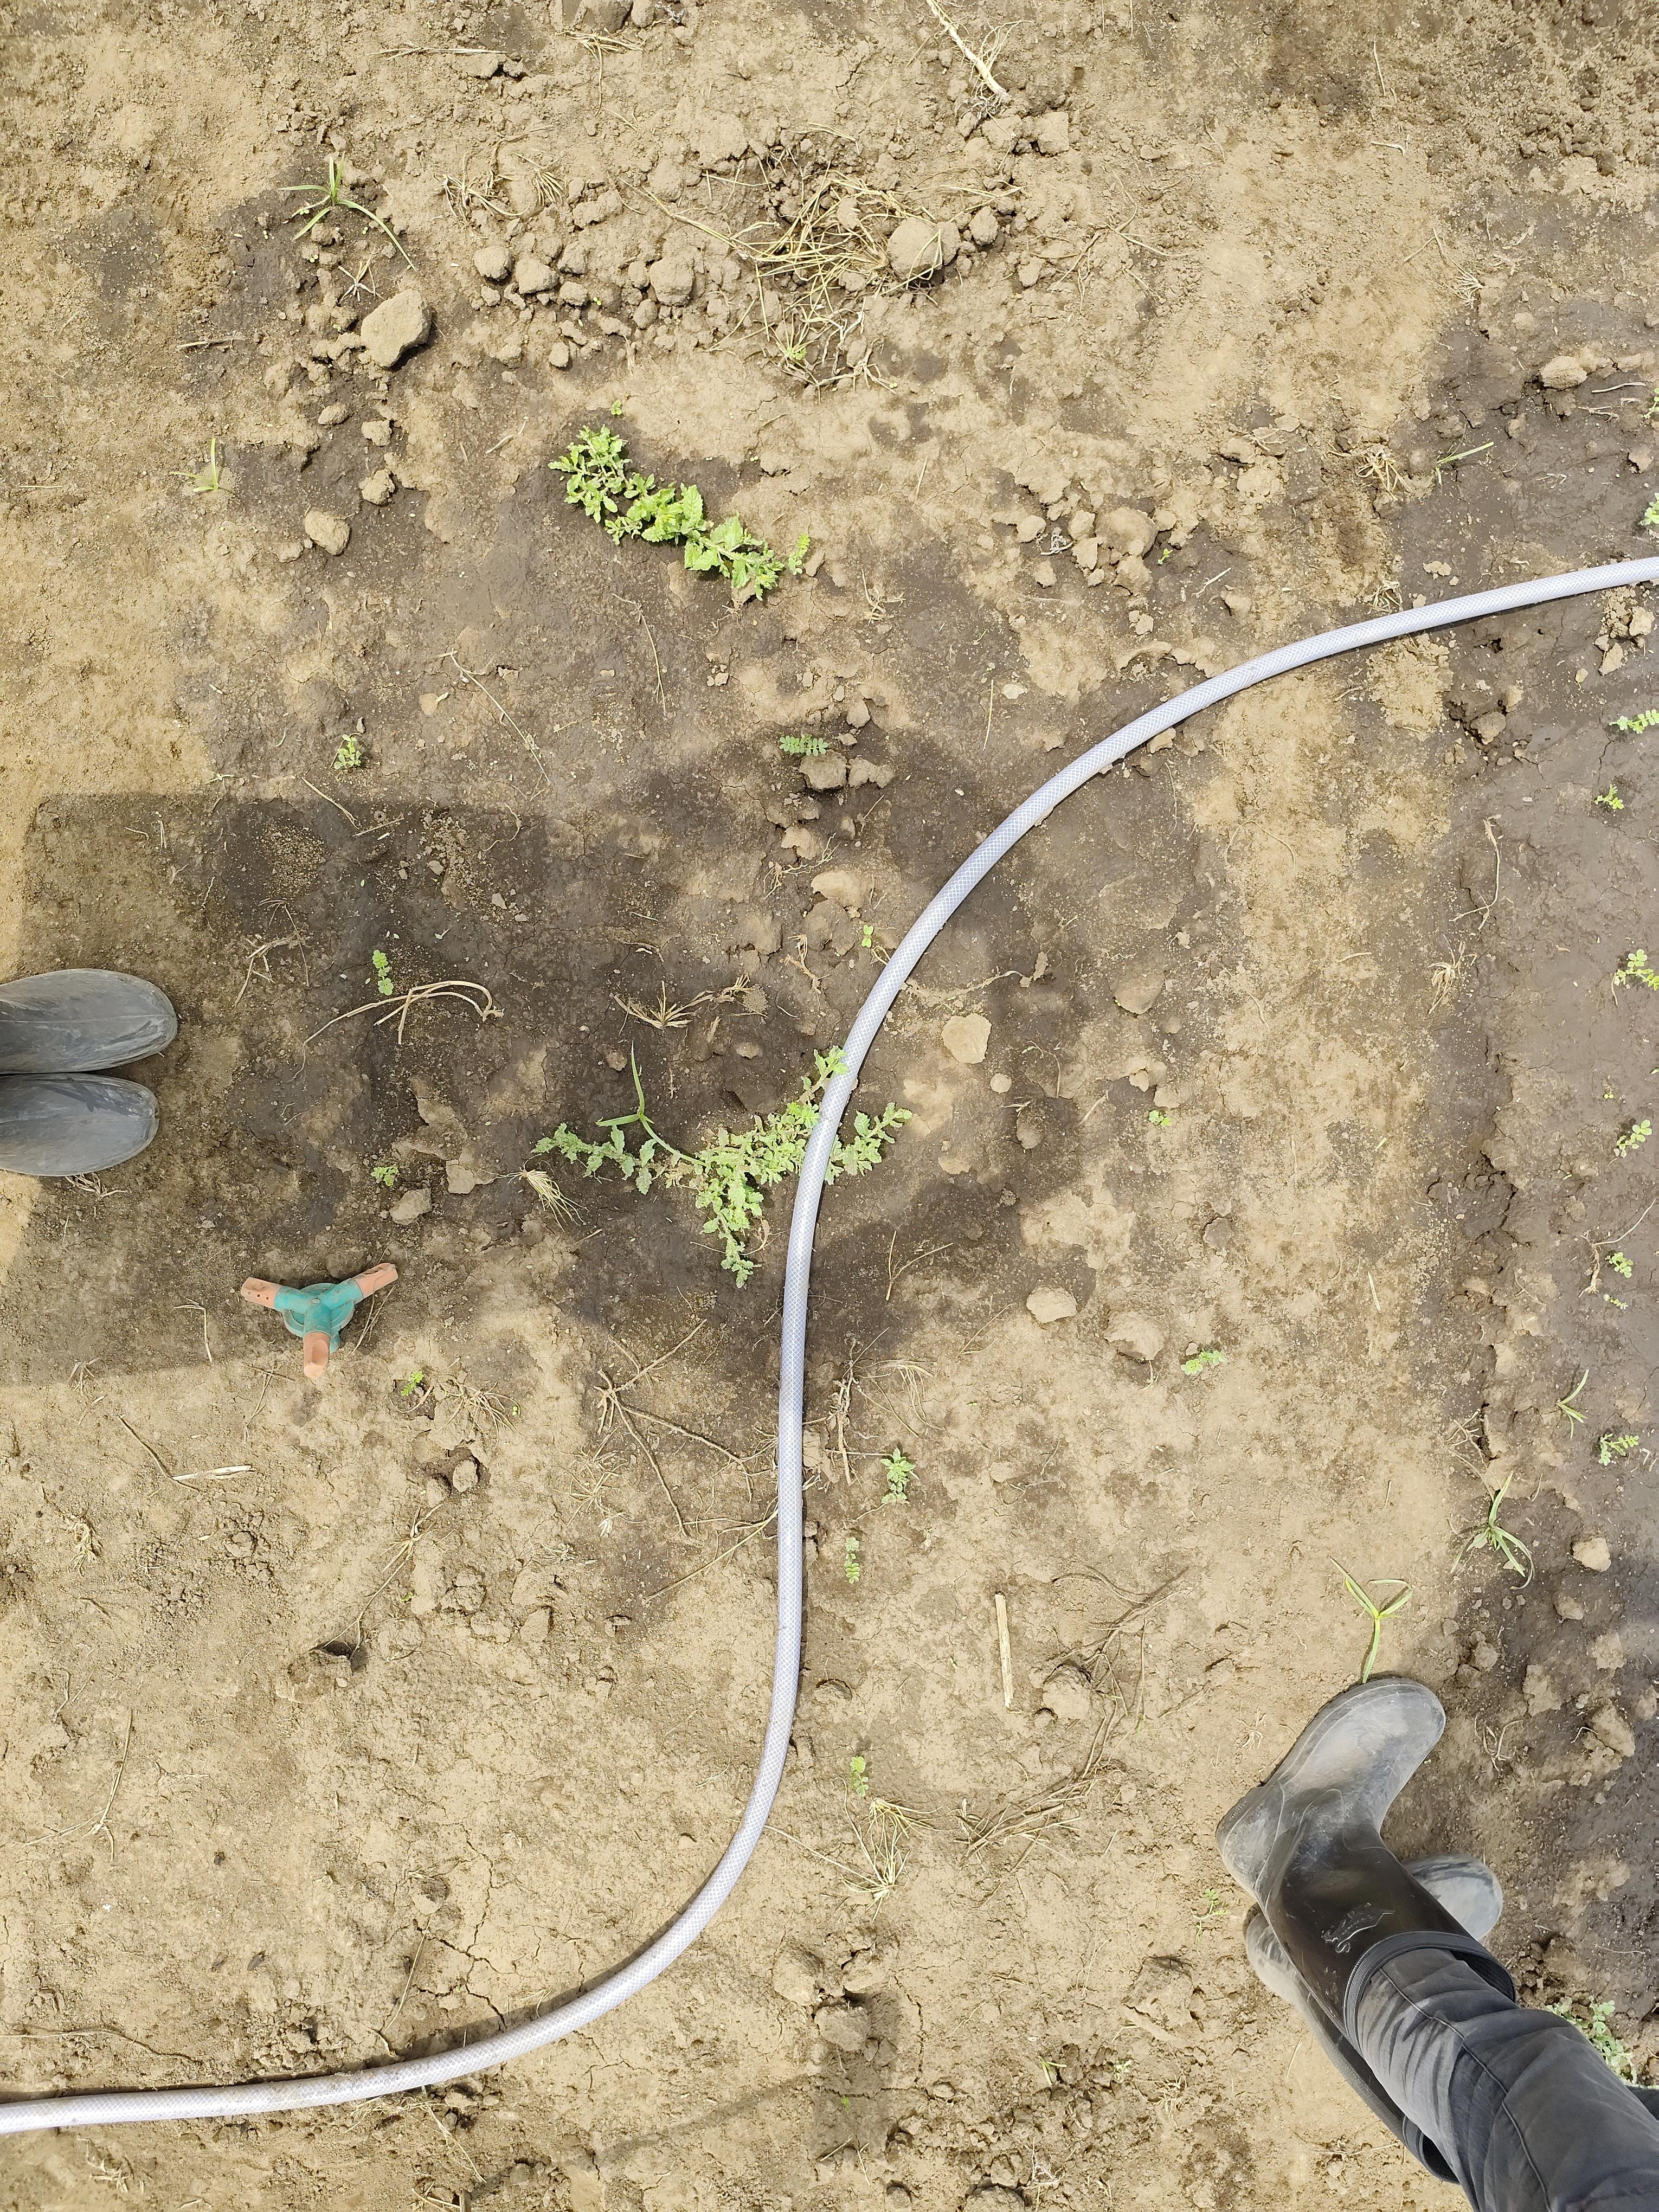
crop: chickpea
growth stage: emergence
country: Tanzania
